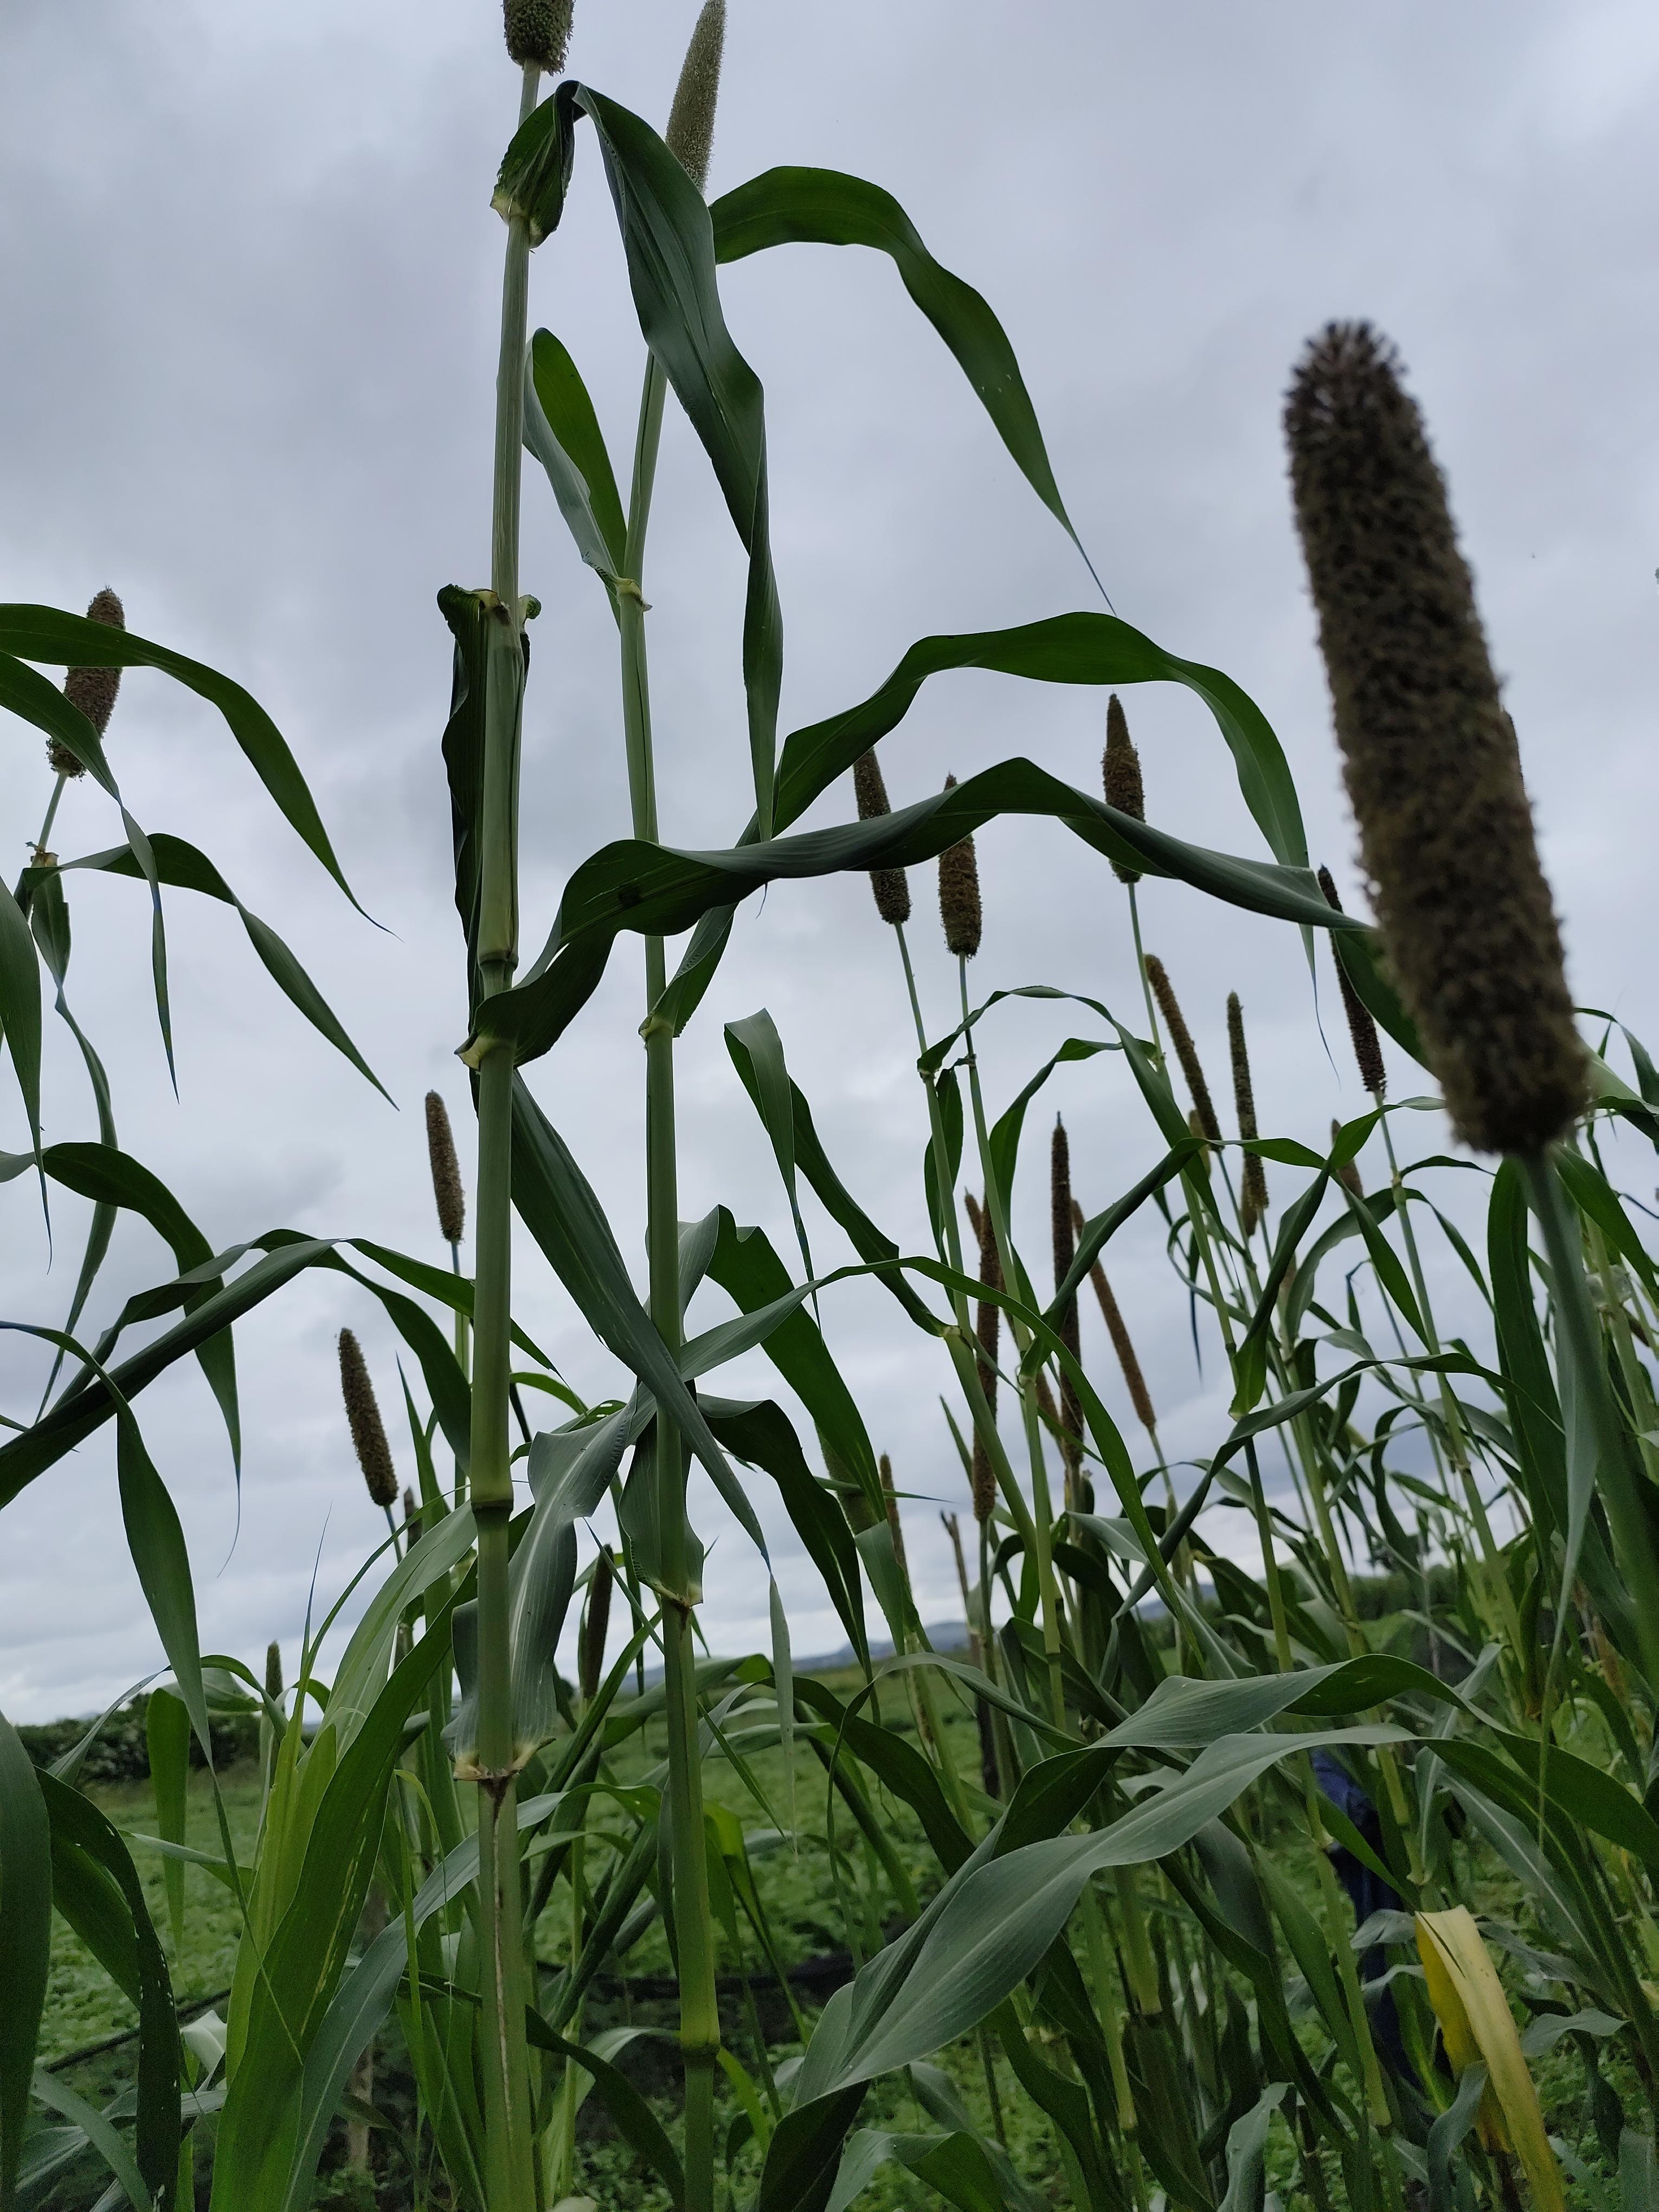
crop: pearl millet
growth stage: heading tuber
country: Tanzania
